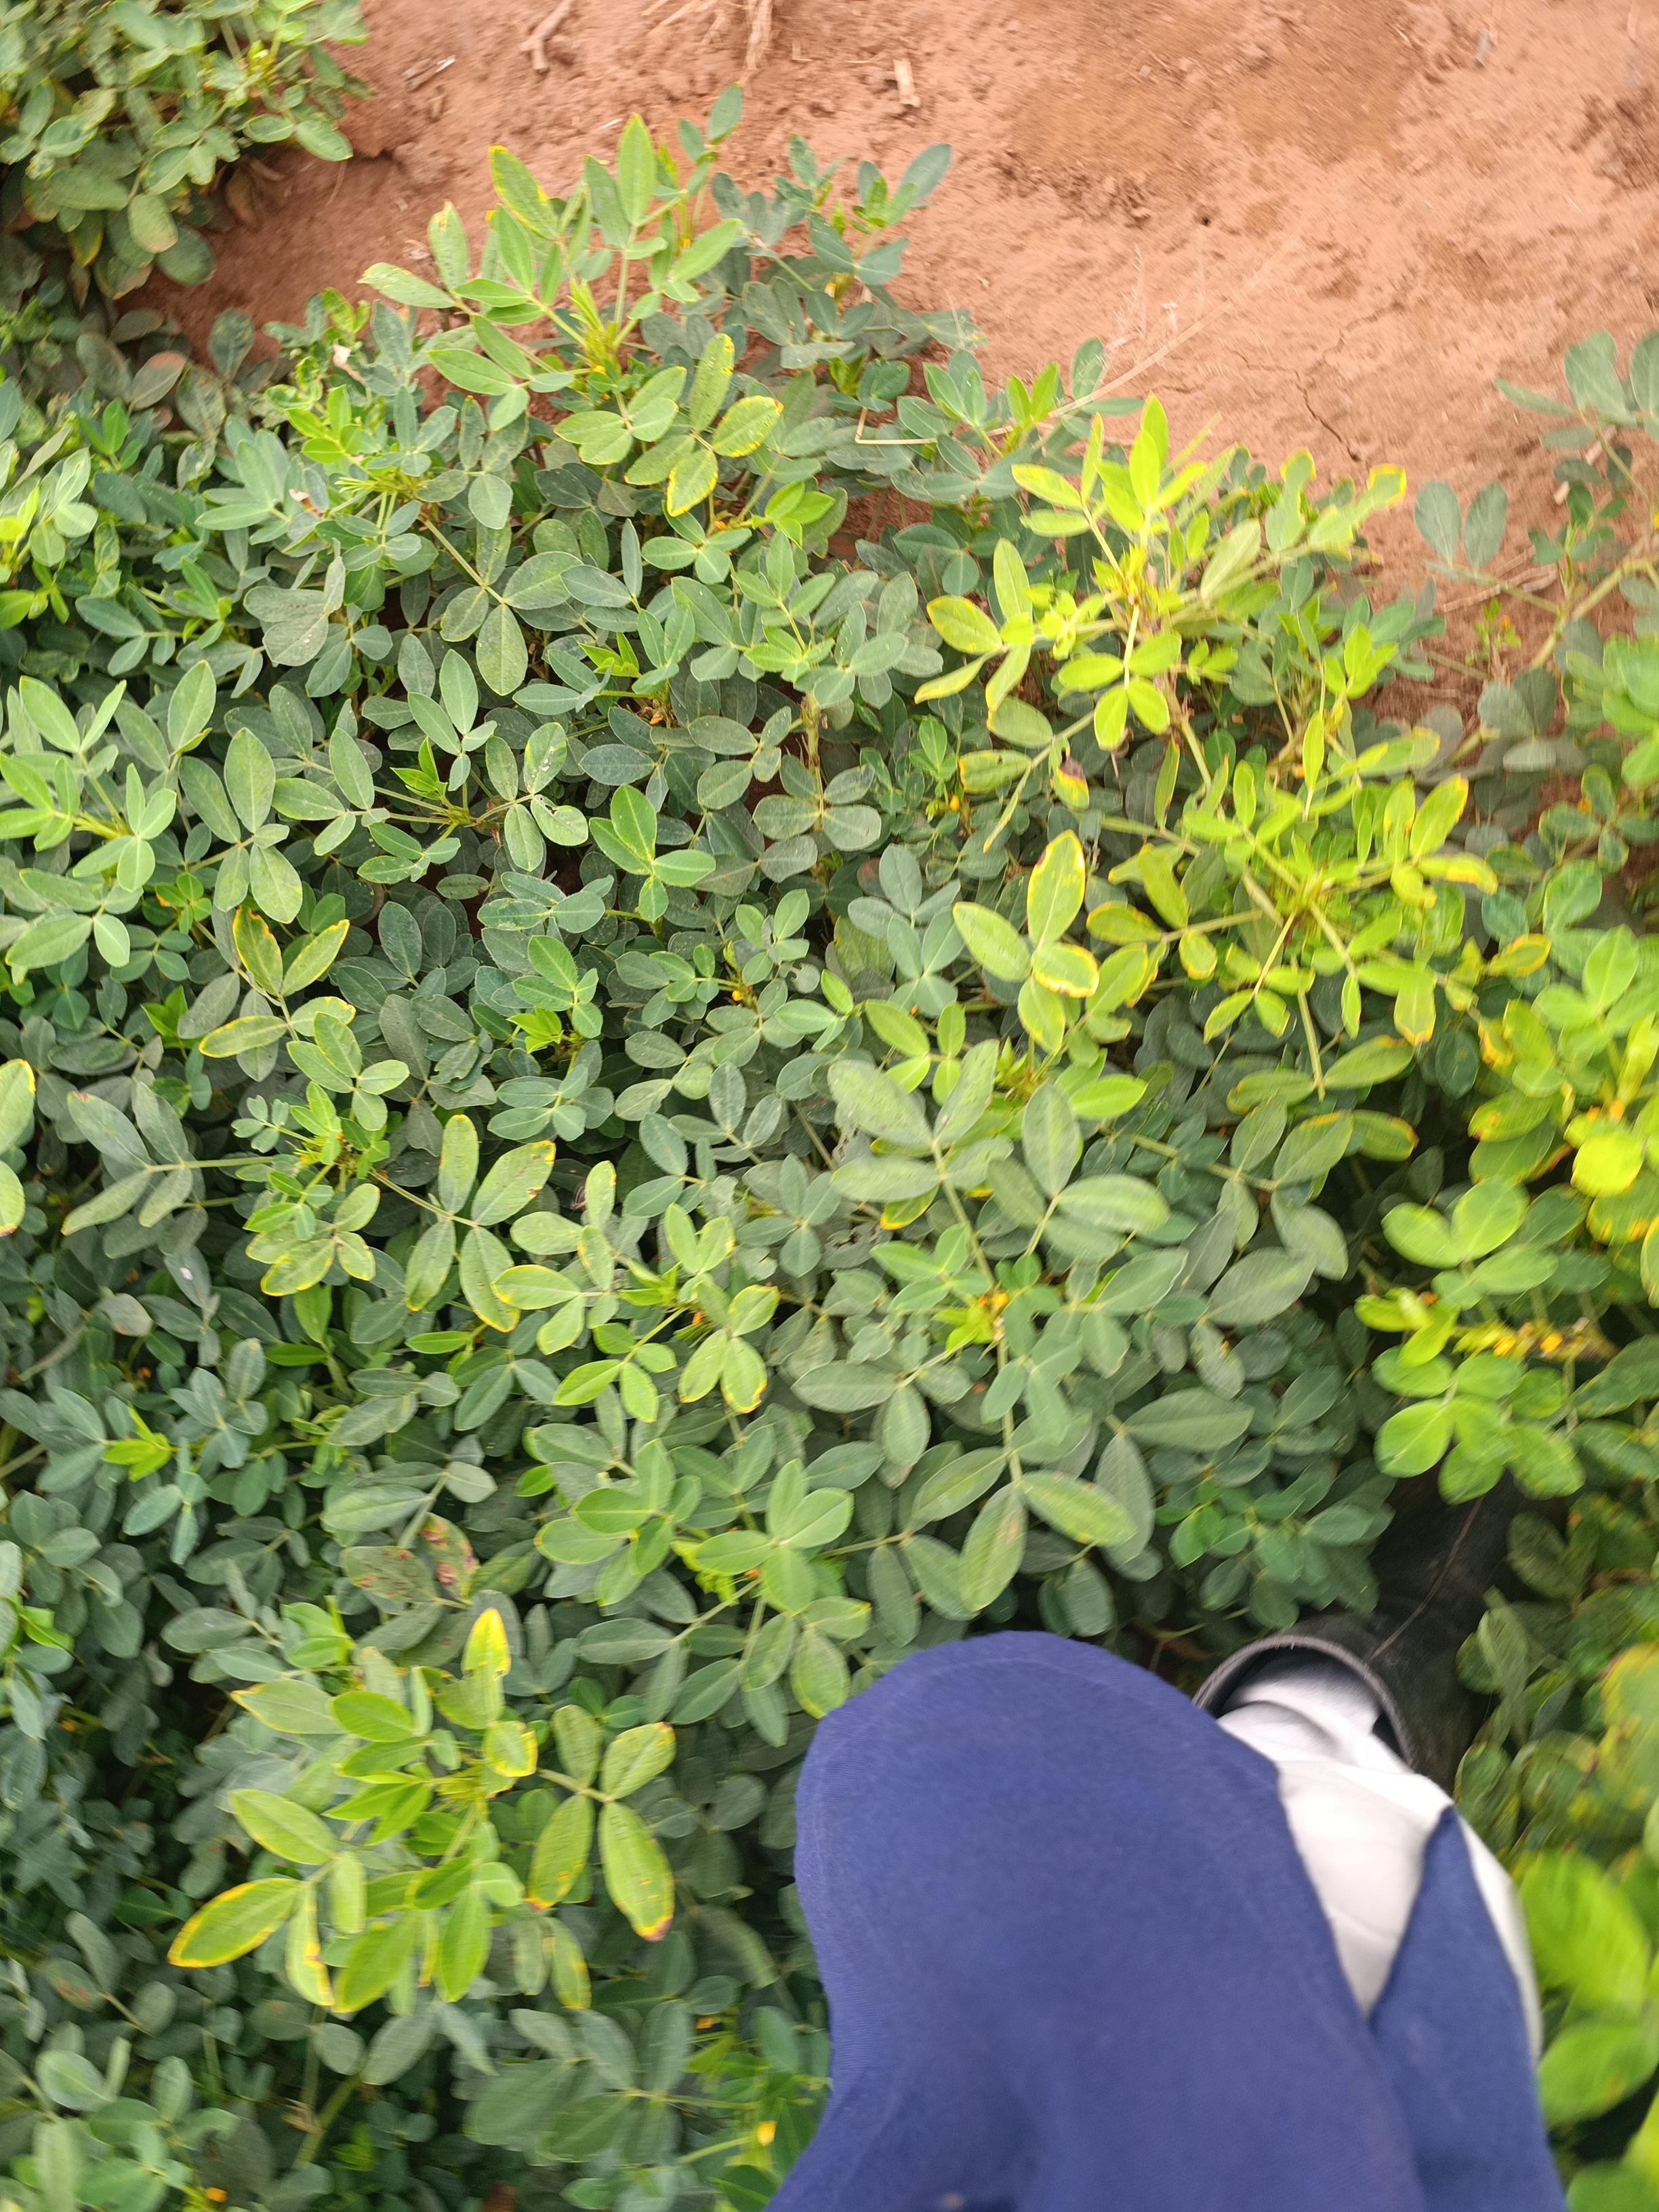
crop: groundnut
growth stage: pegging
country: Kenya
